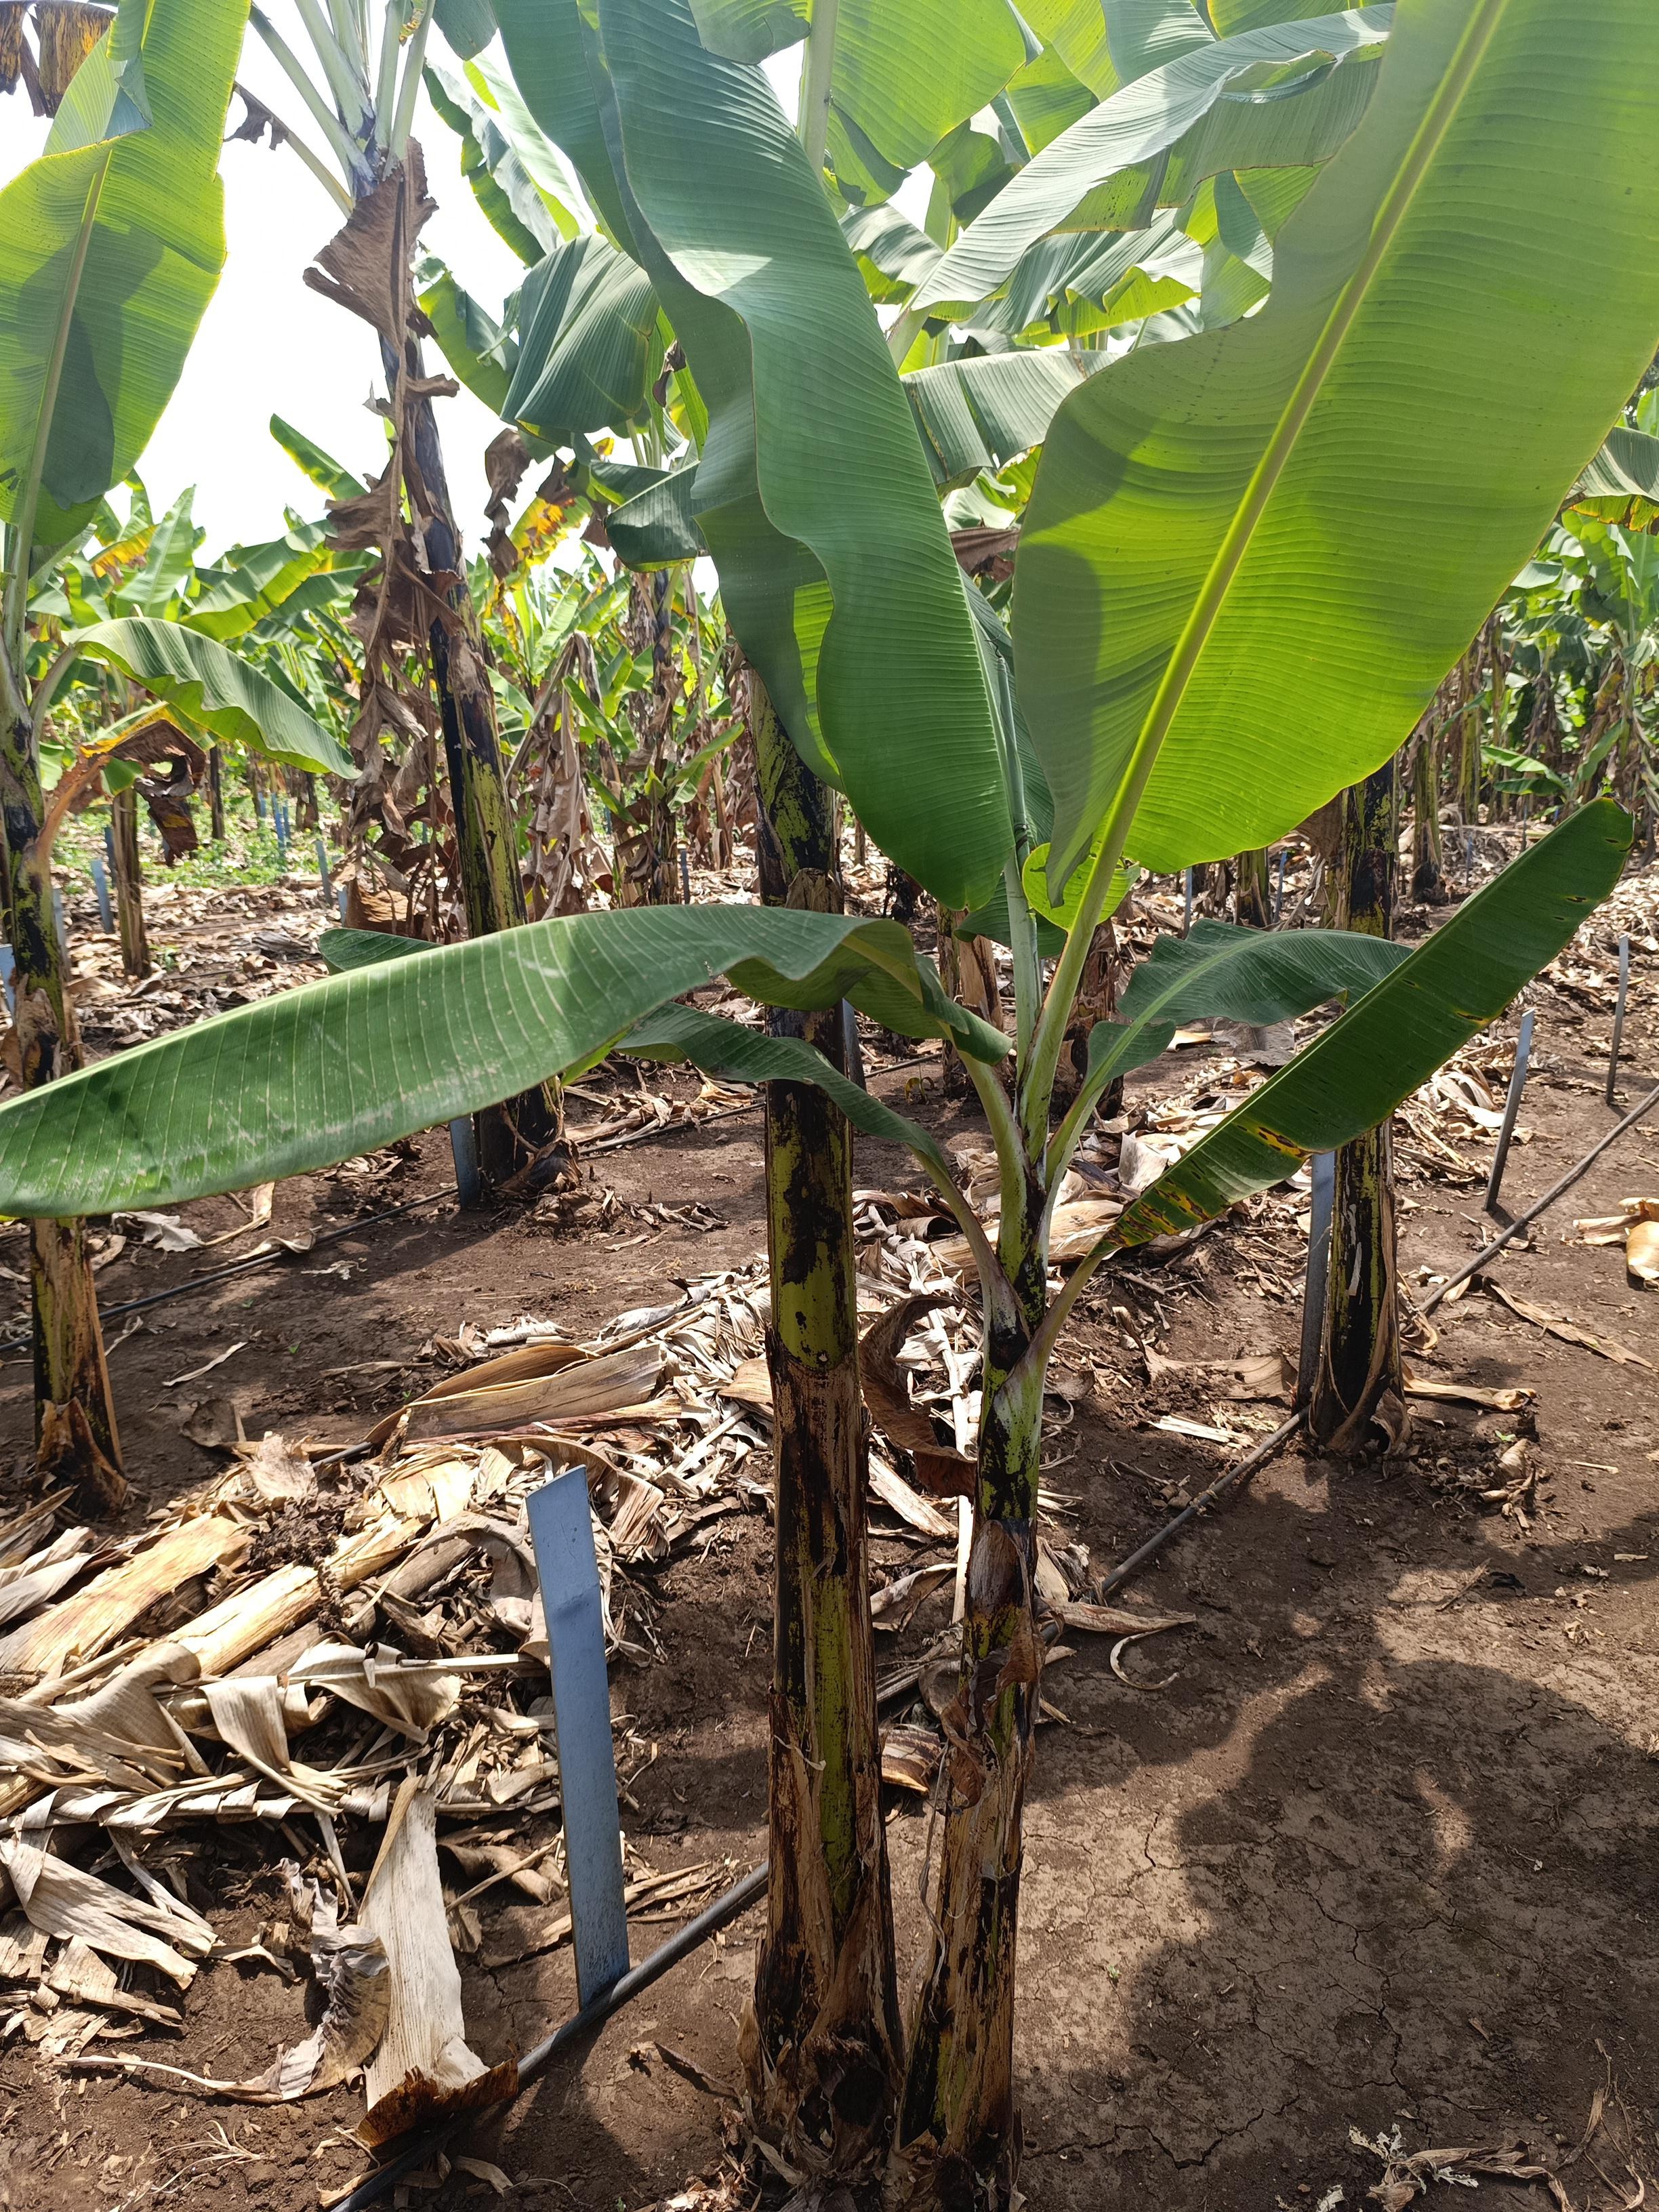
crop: banana
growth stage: vegetative
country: Tanzania
